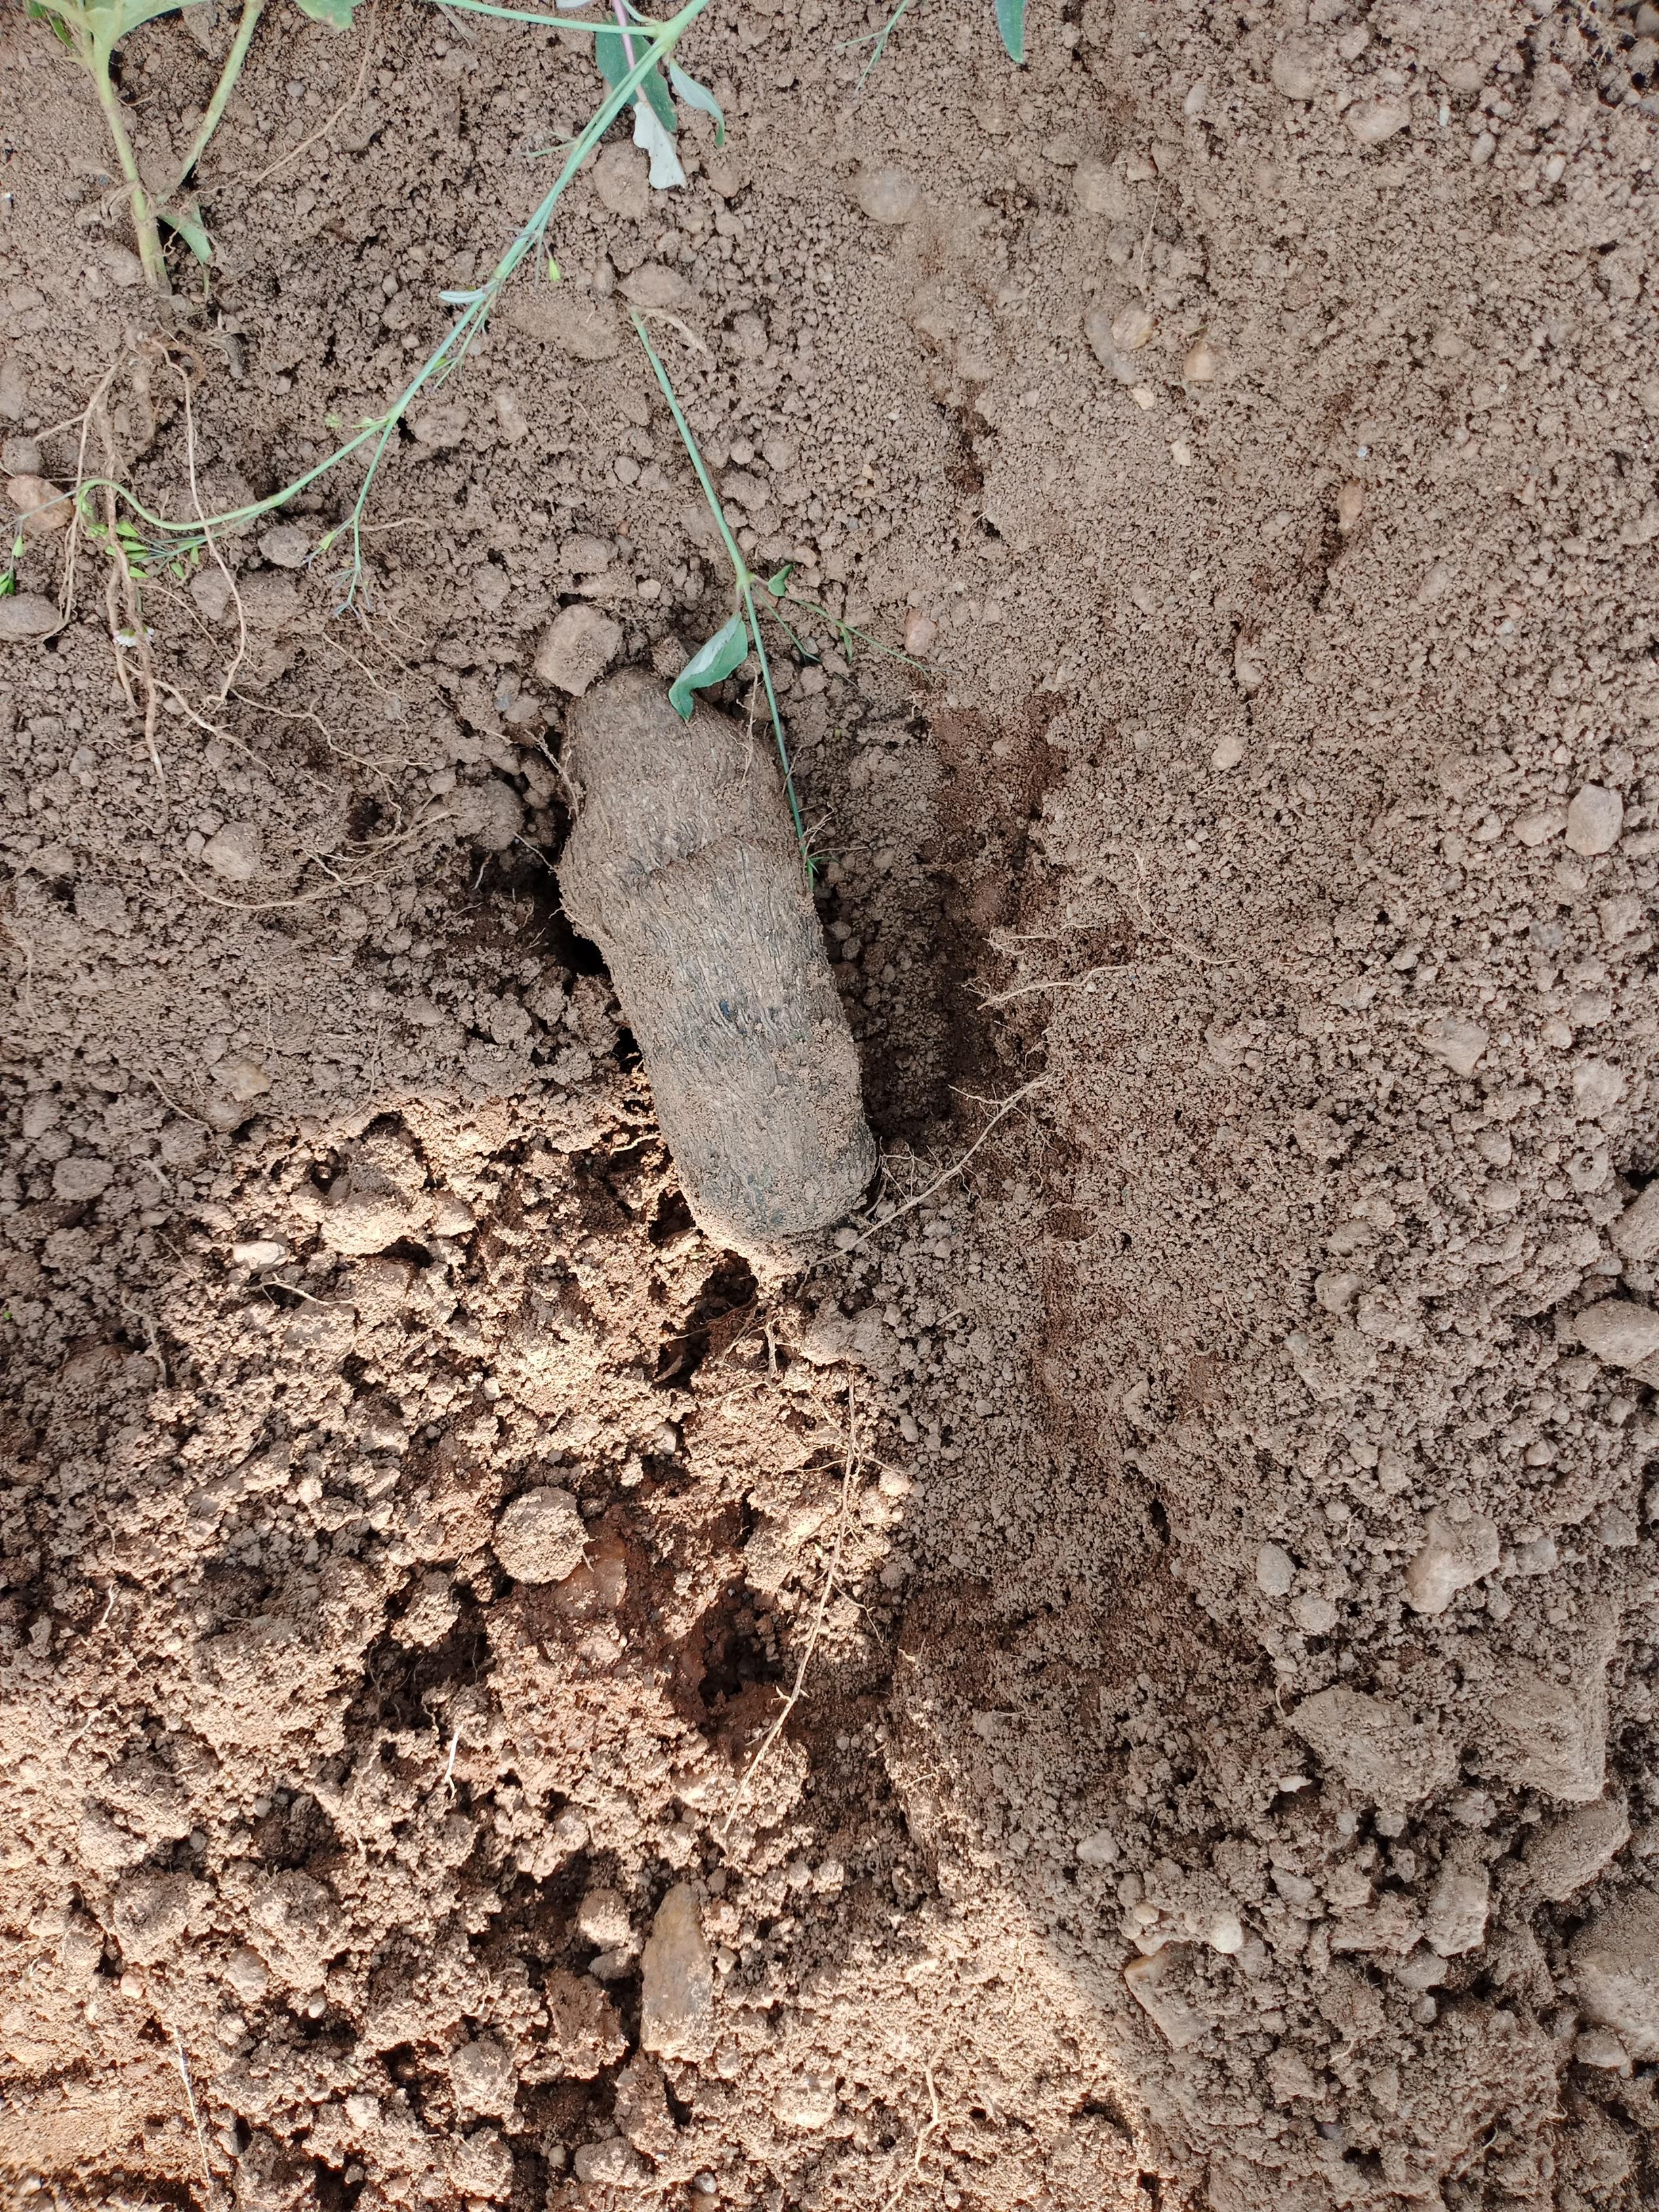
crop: yam
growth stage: harvest
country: Nigeria
